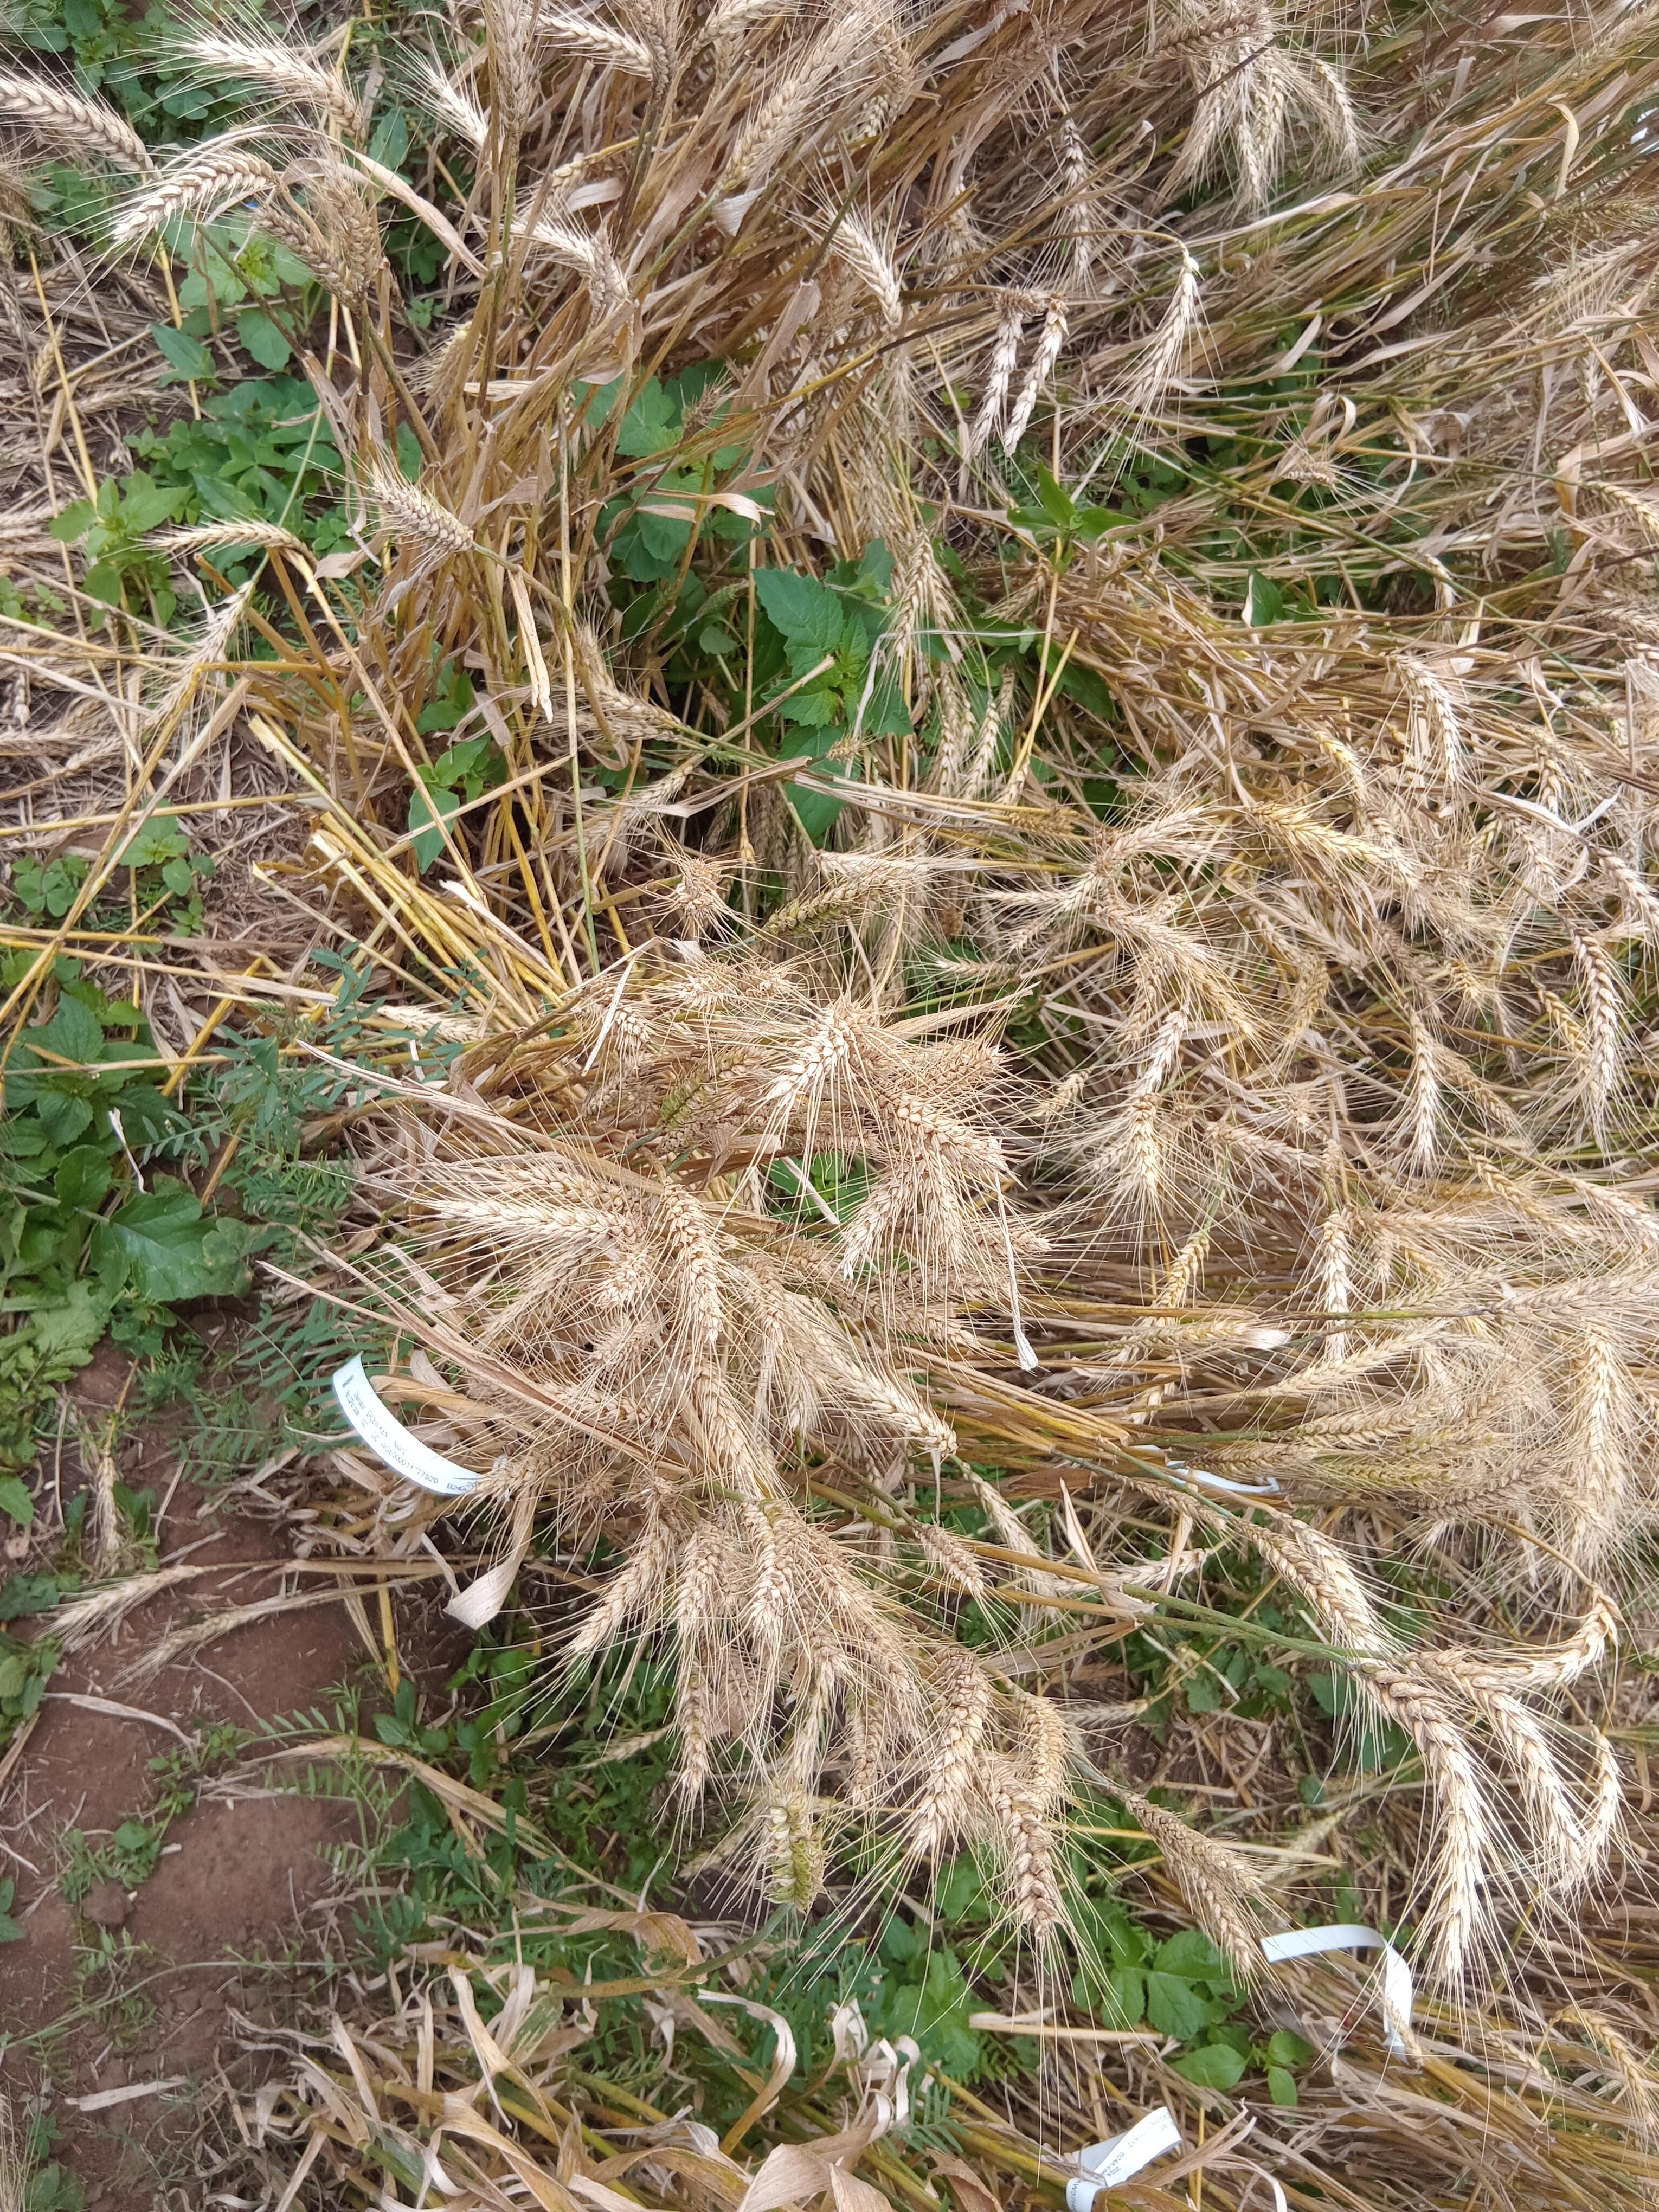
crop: wheat
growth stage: maturity
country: Kenya
